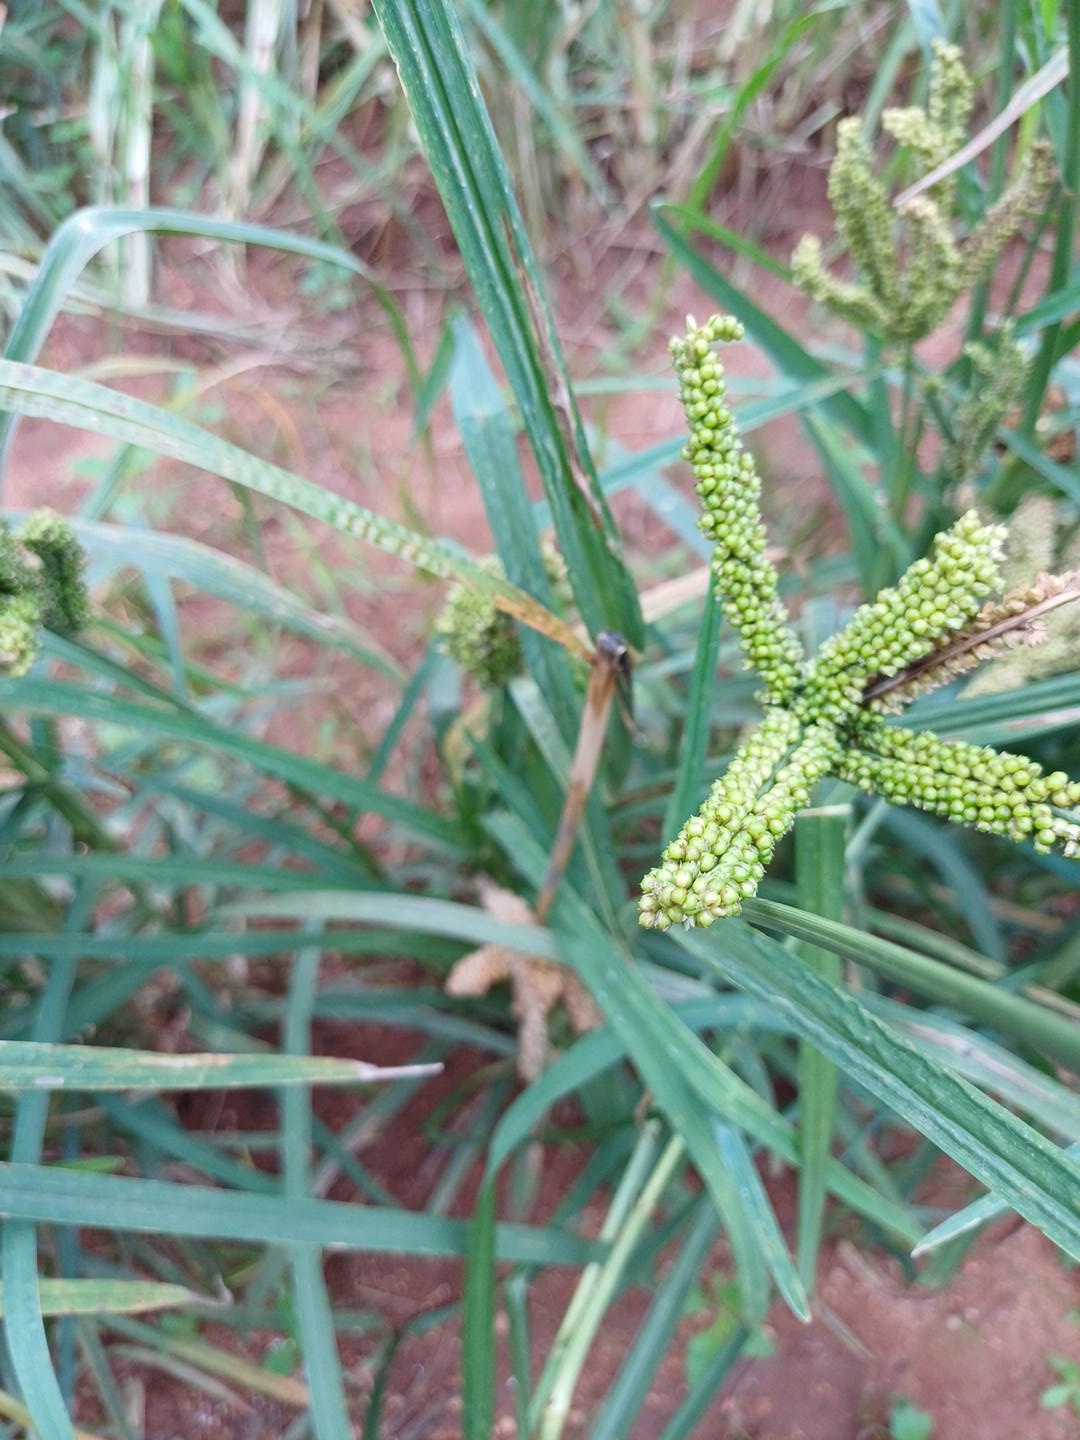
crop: finger millet
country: Kenya
